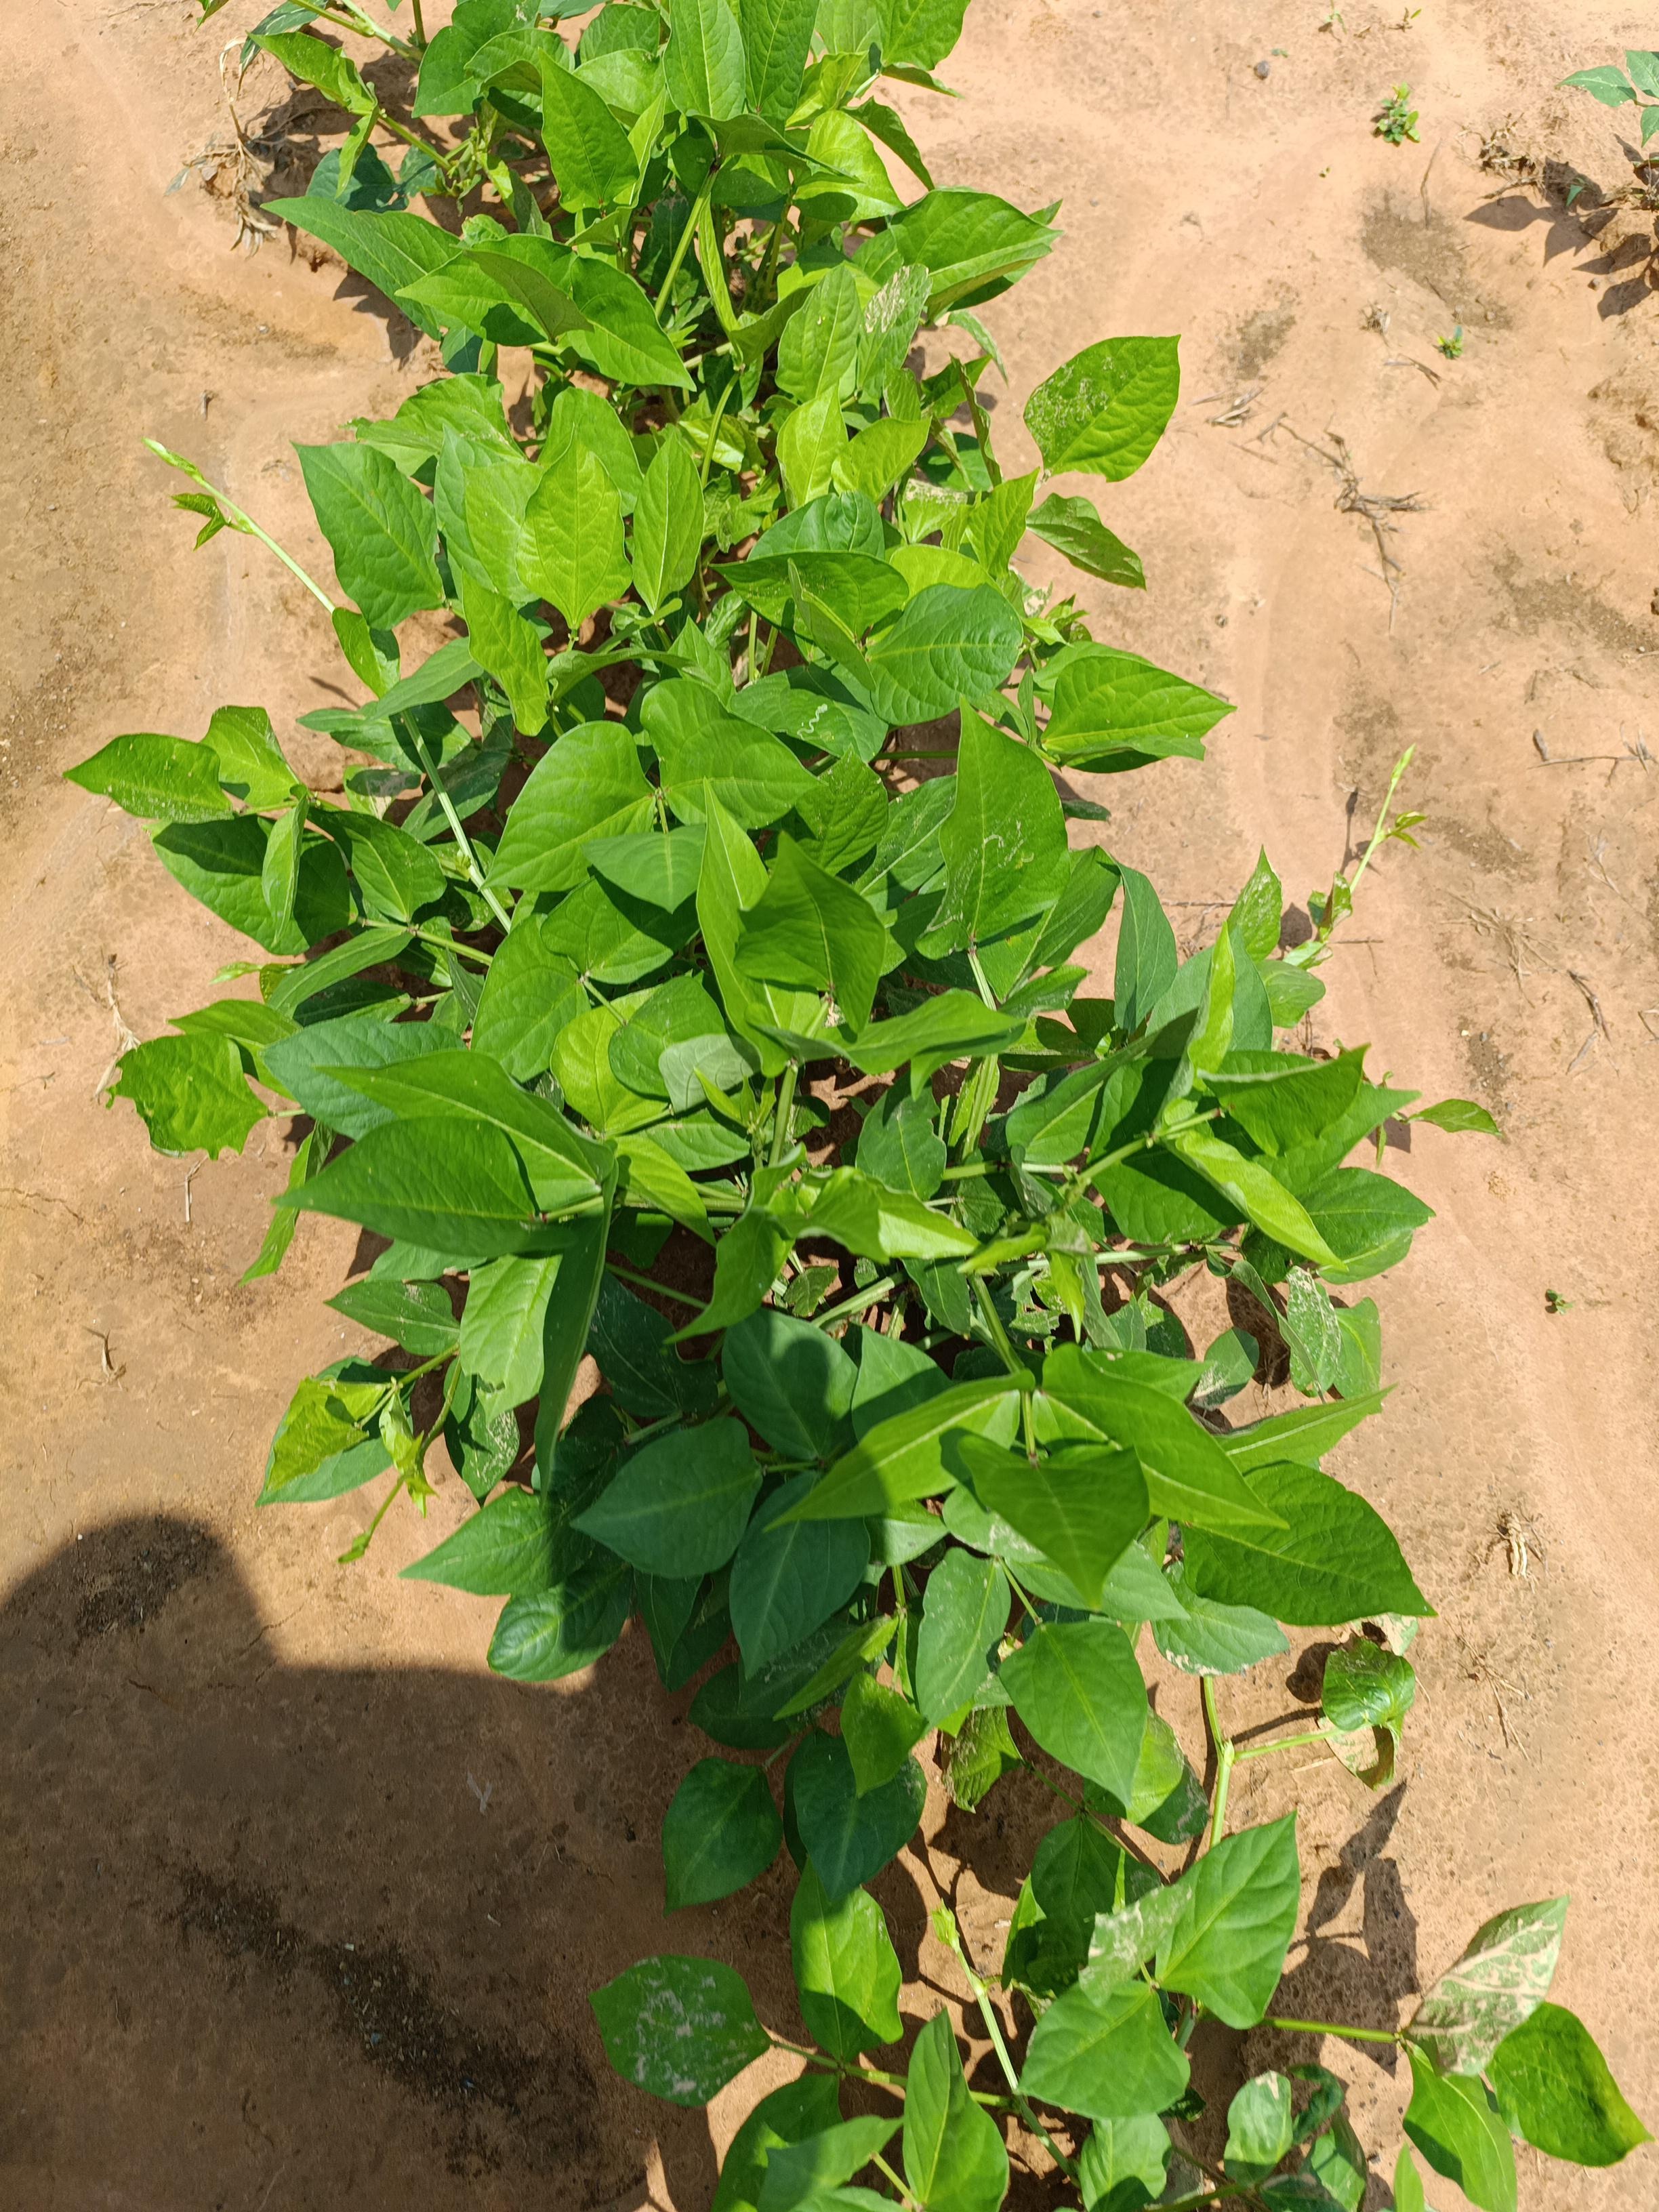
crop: cowpea
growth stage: emergence
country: Nigeria
